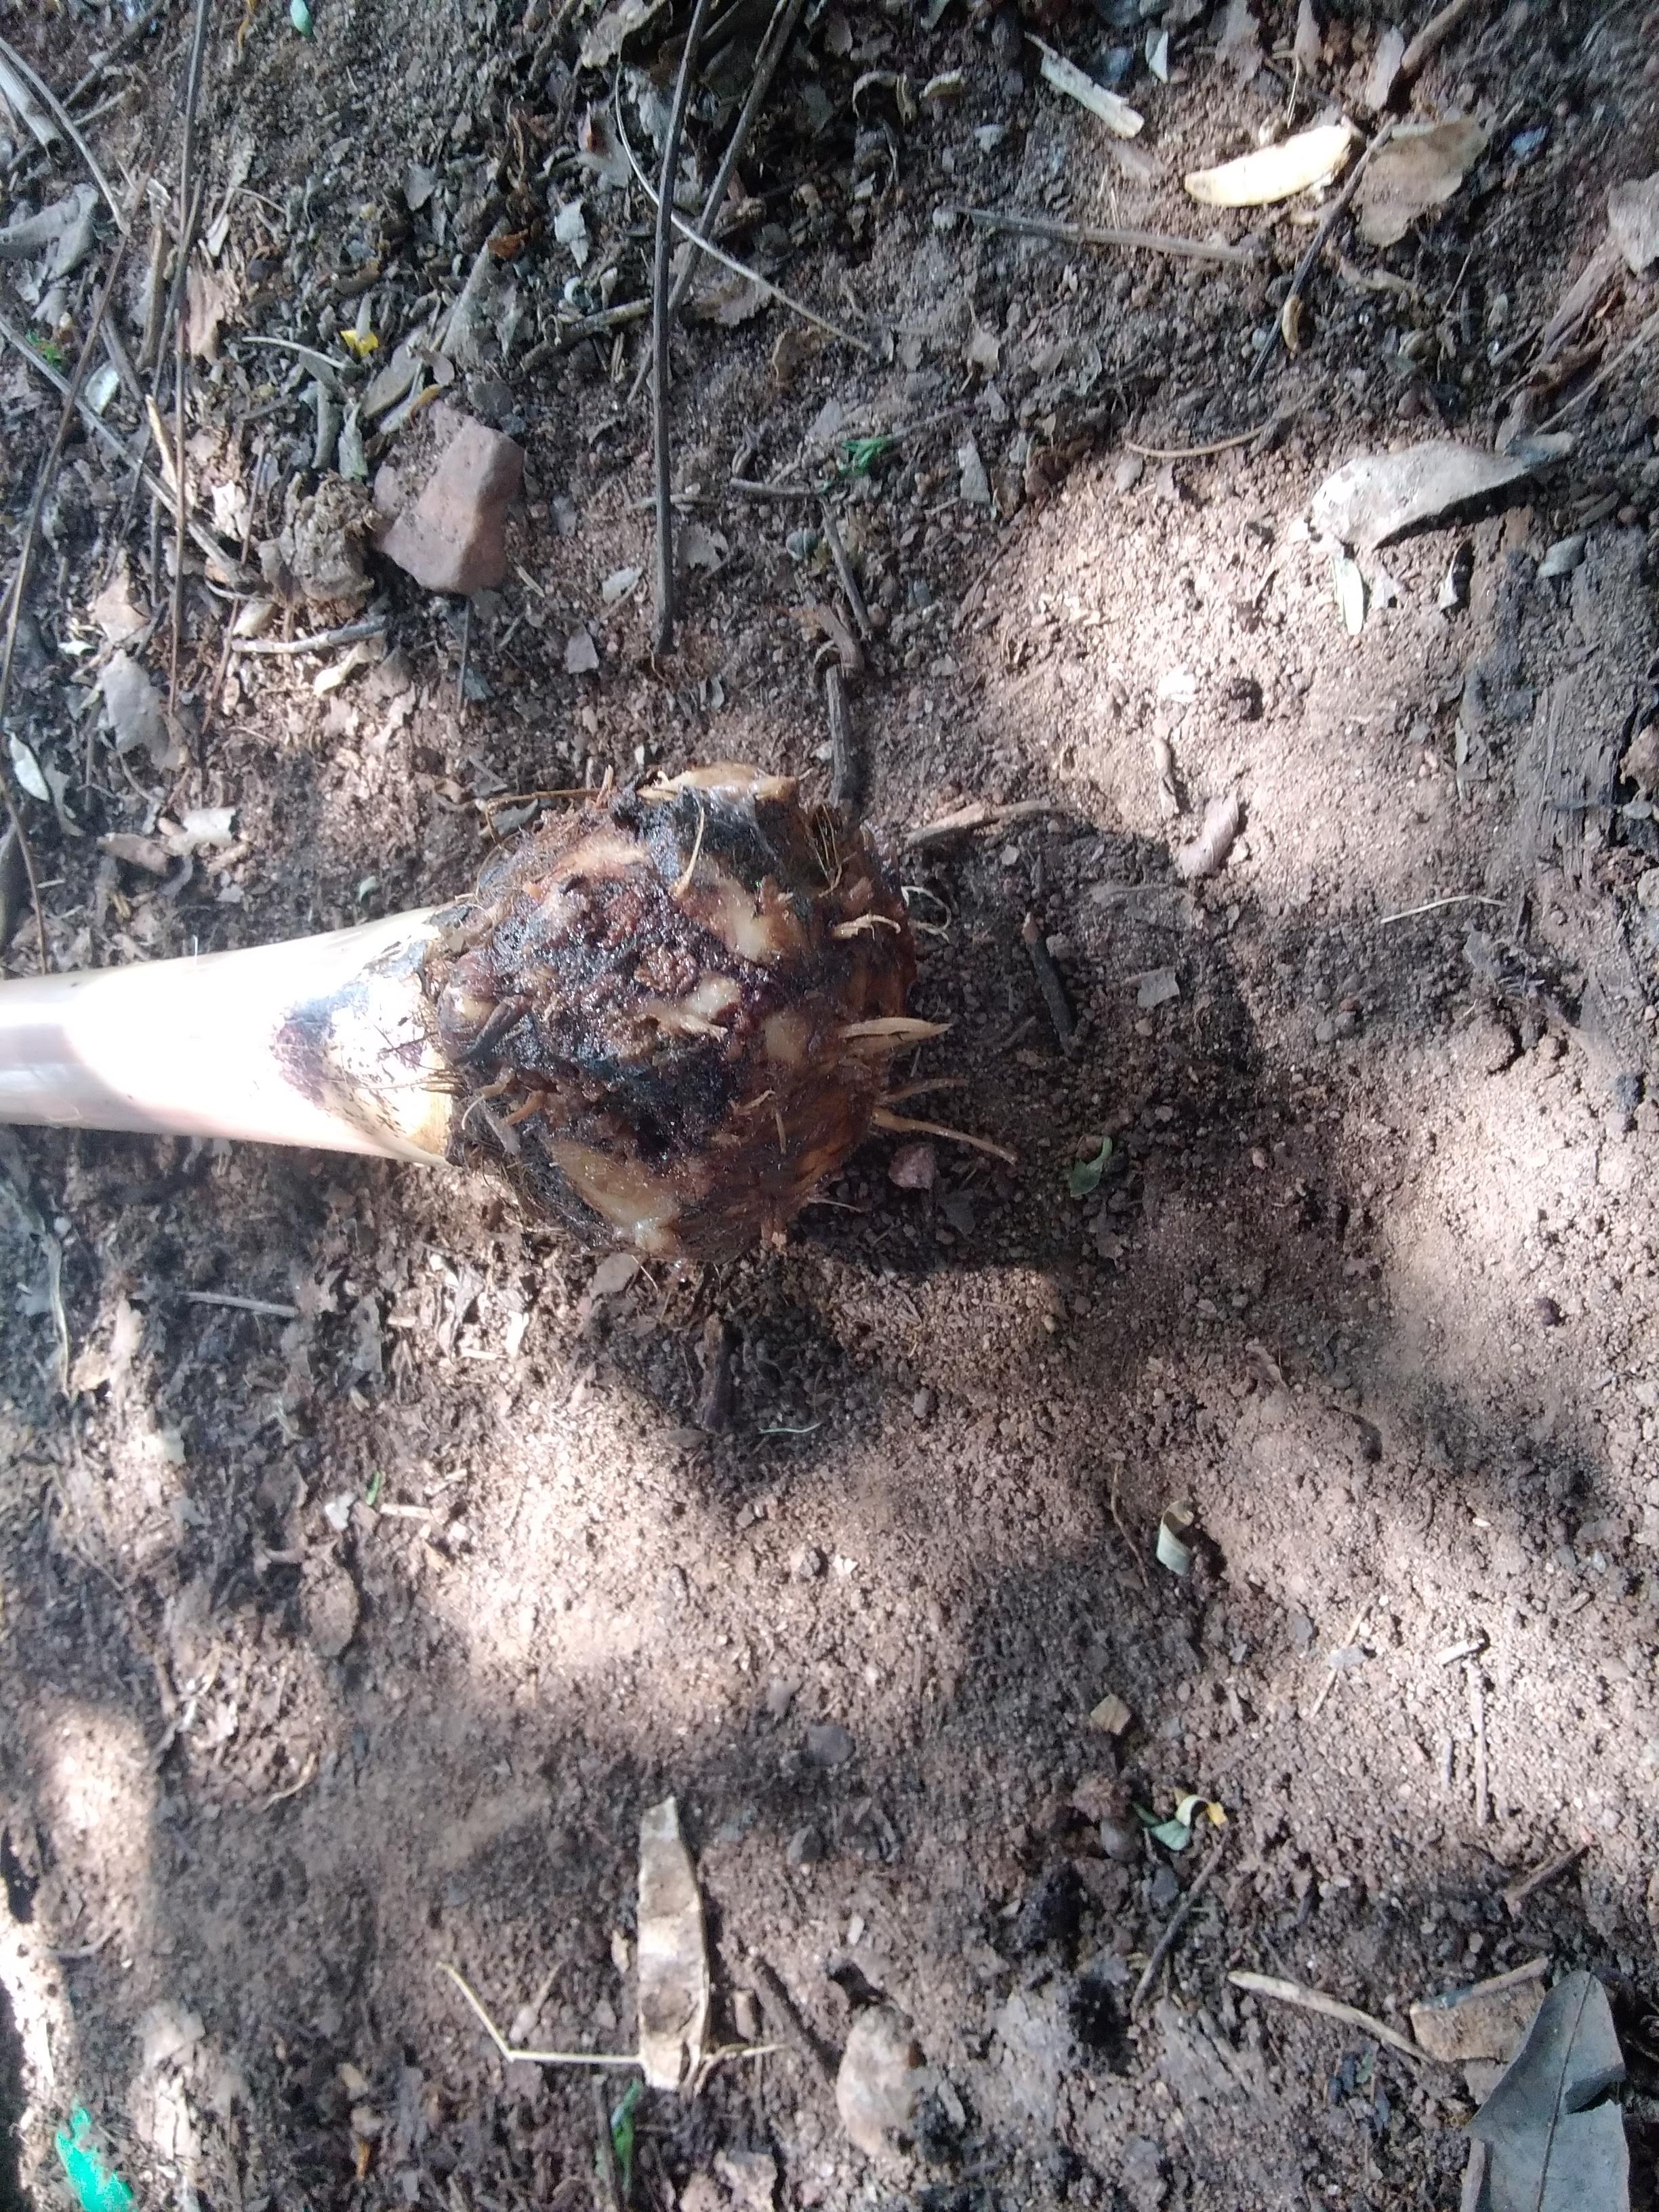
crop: banana
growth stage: vegetative
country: Tanzania
